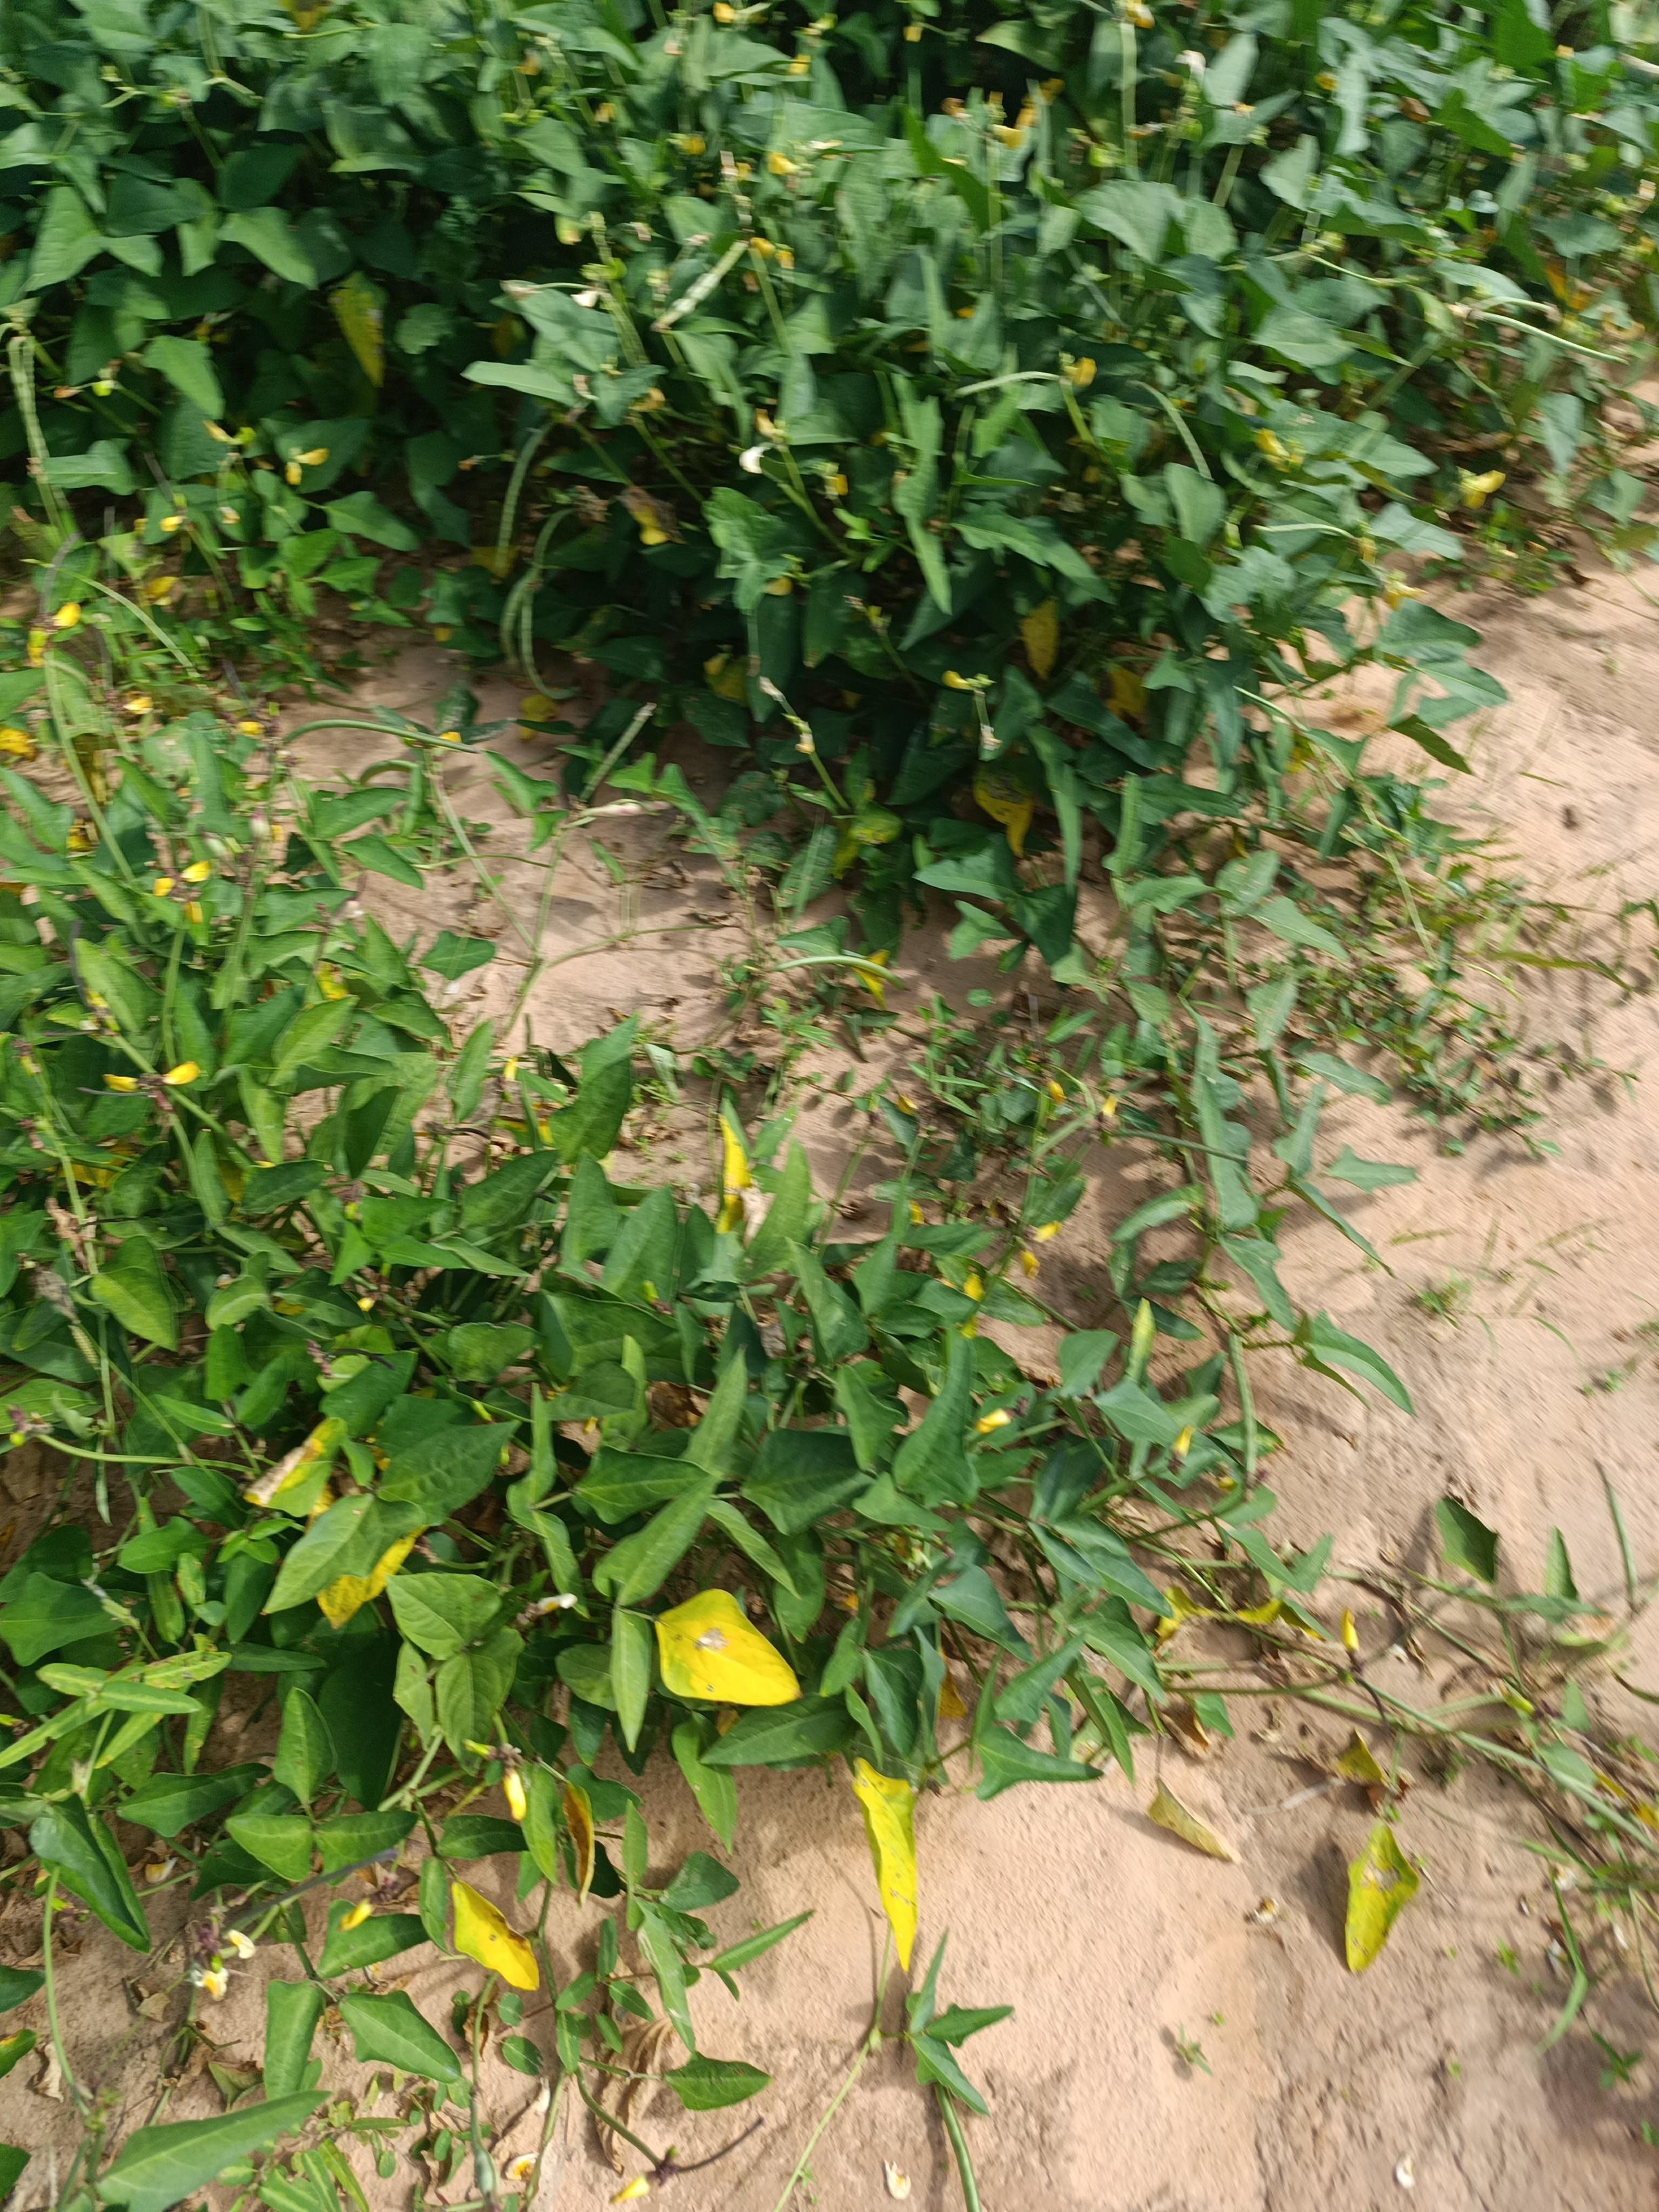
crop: cowpea
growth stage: maturity
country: Nigeria
